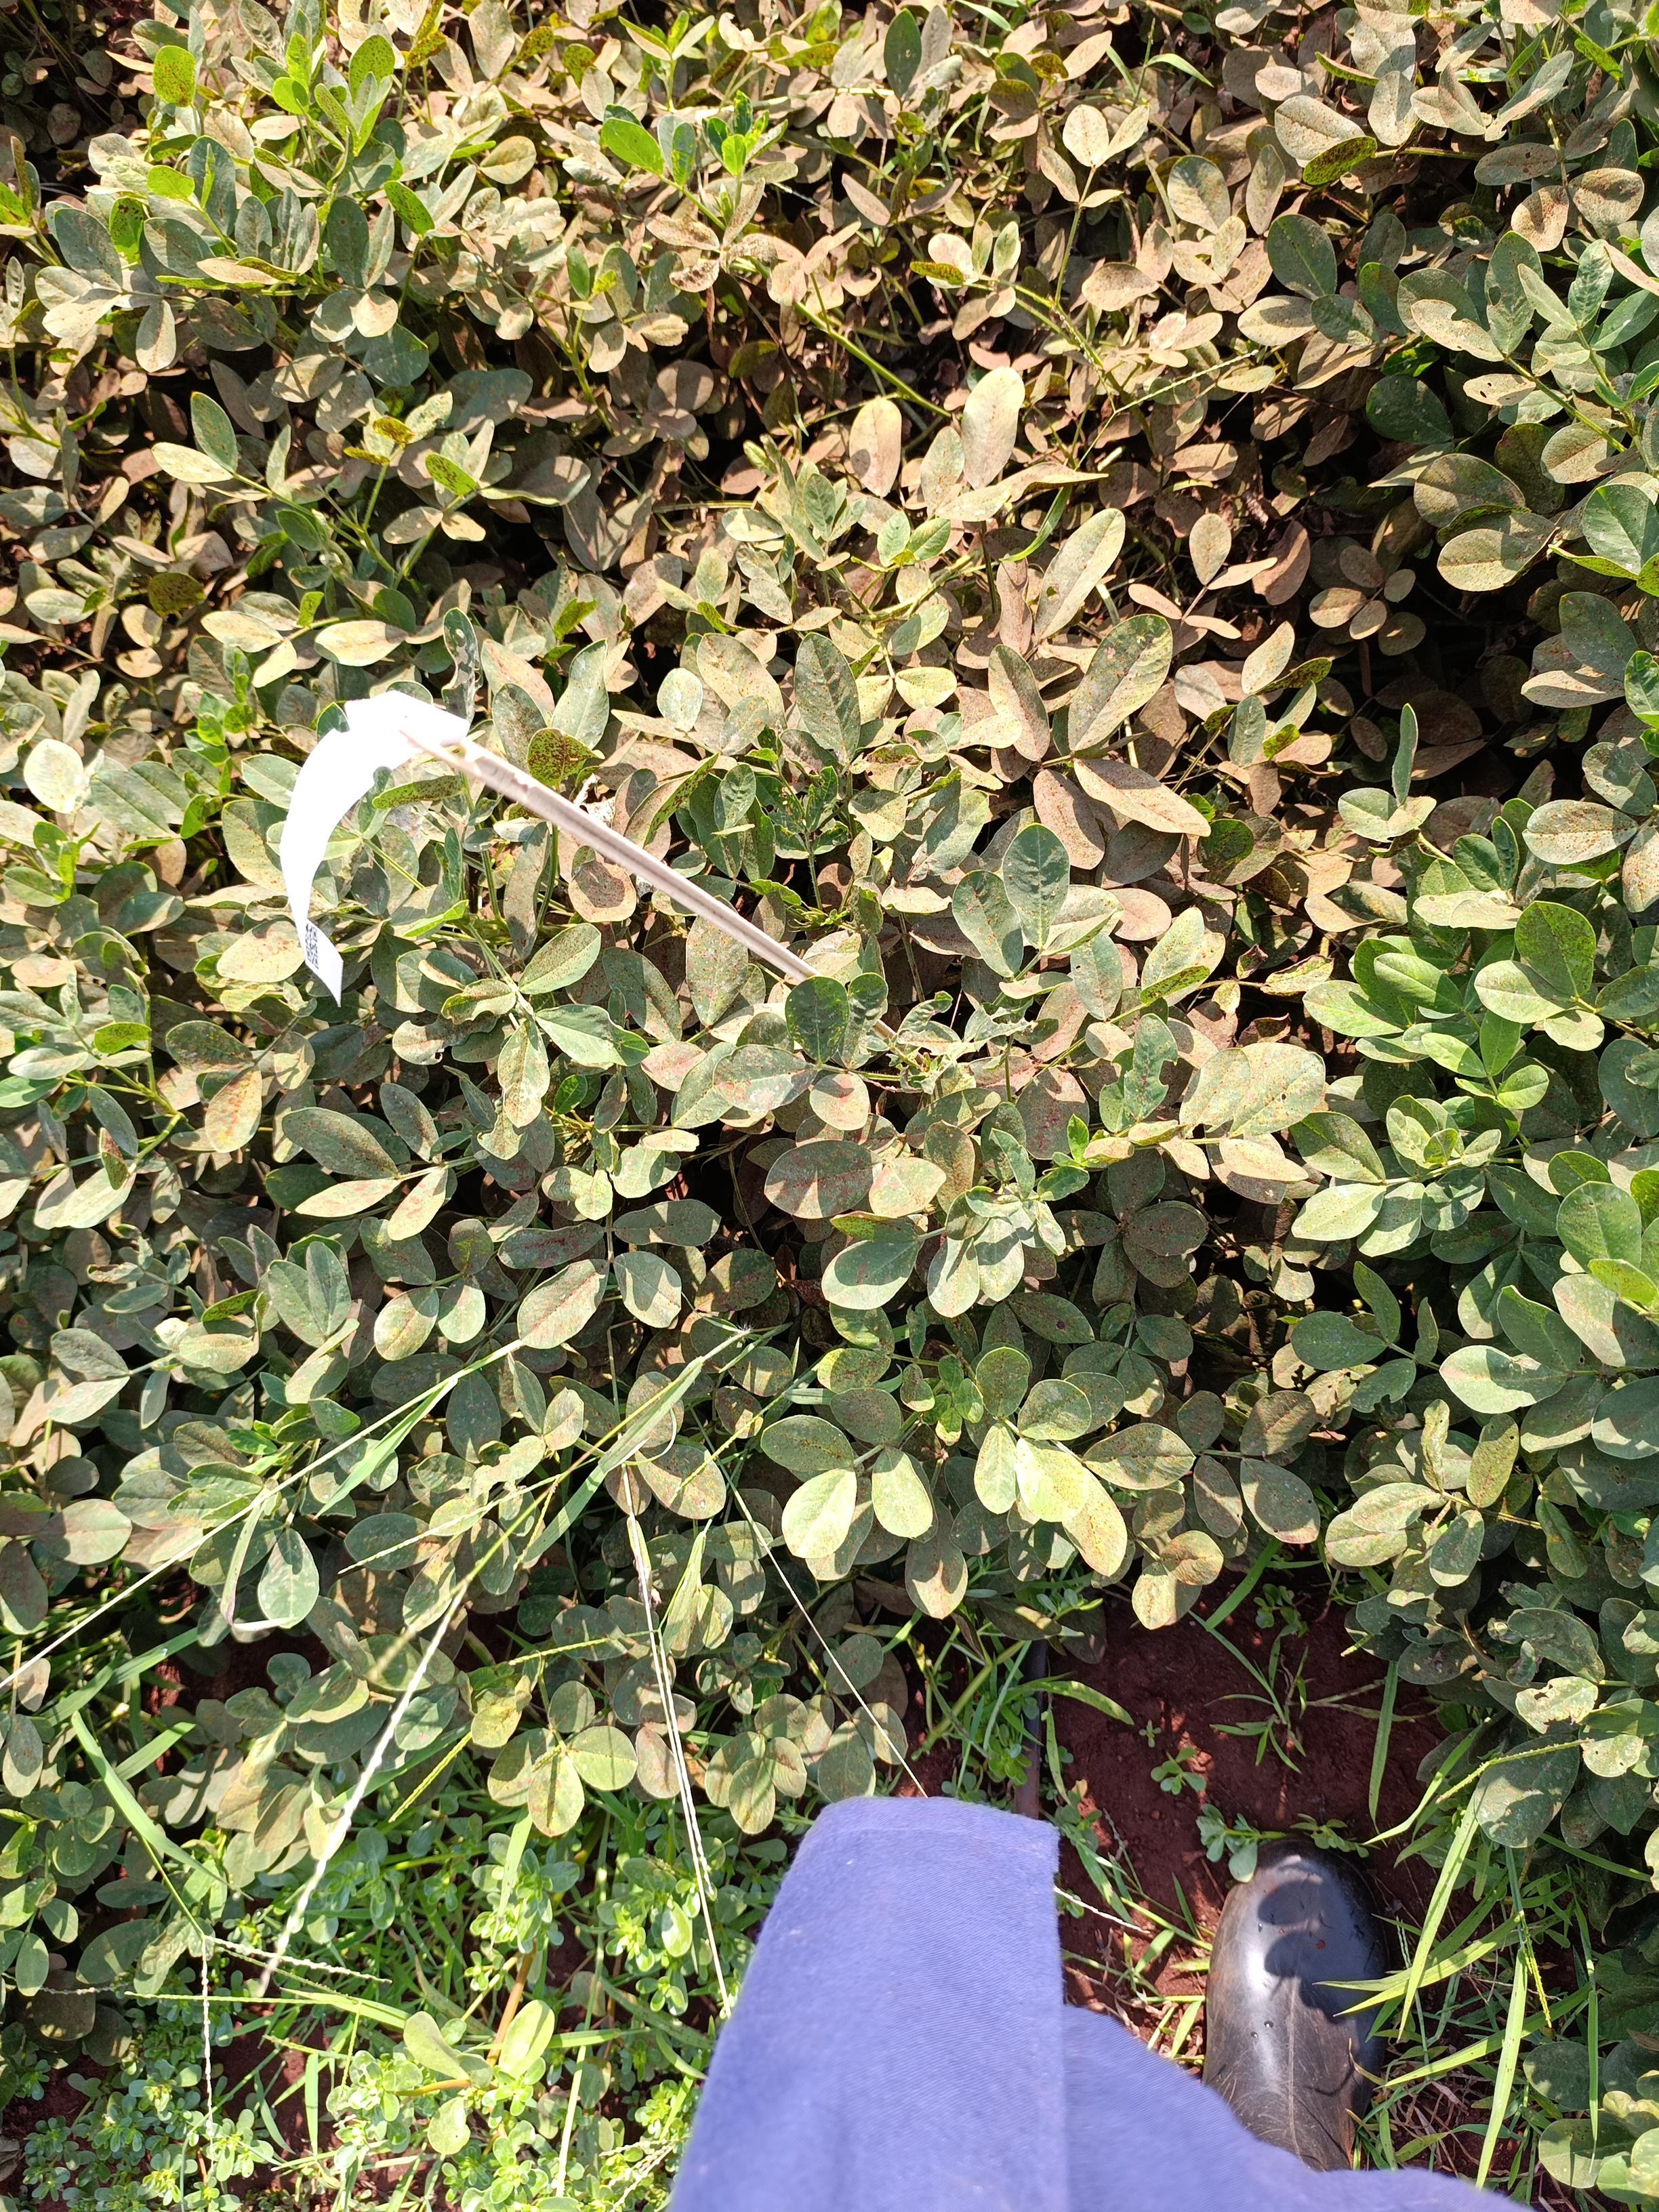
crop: groundnut
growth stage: maturity
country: Kenya
